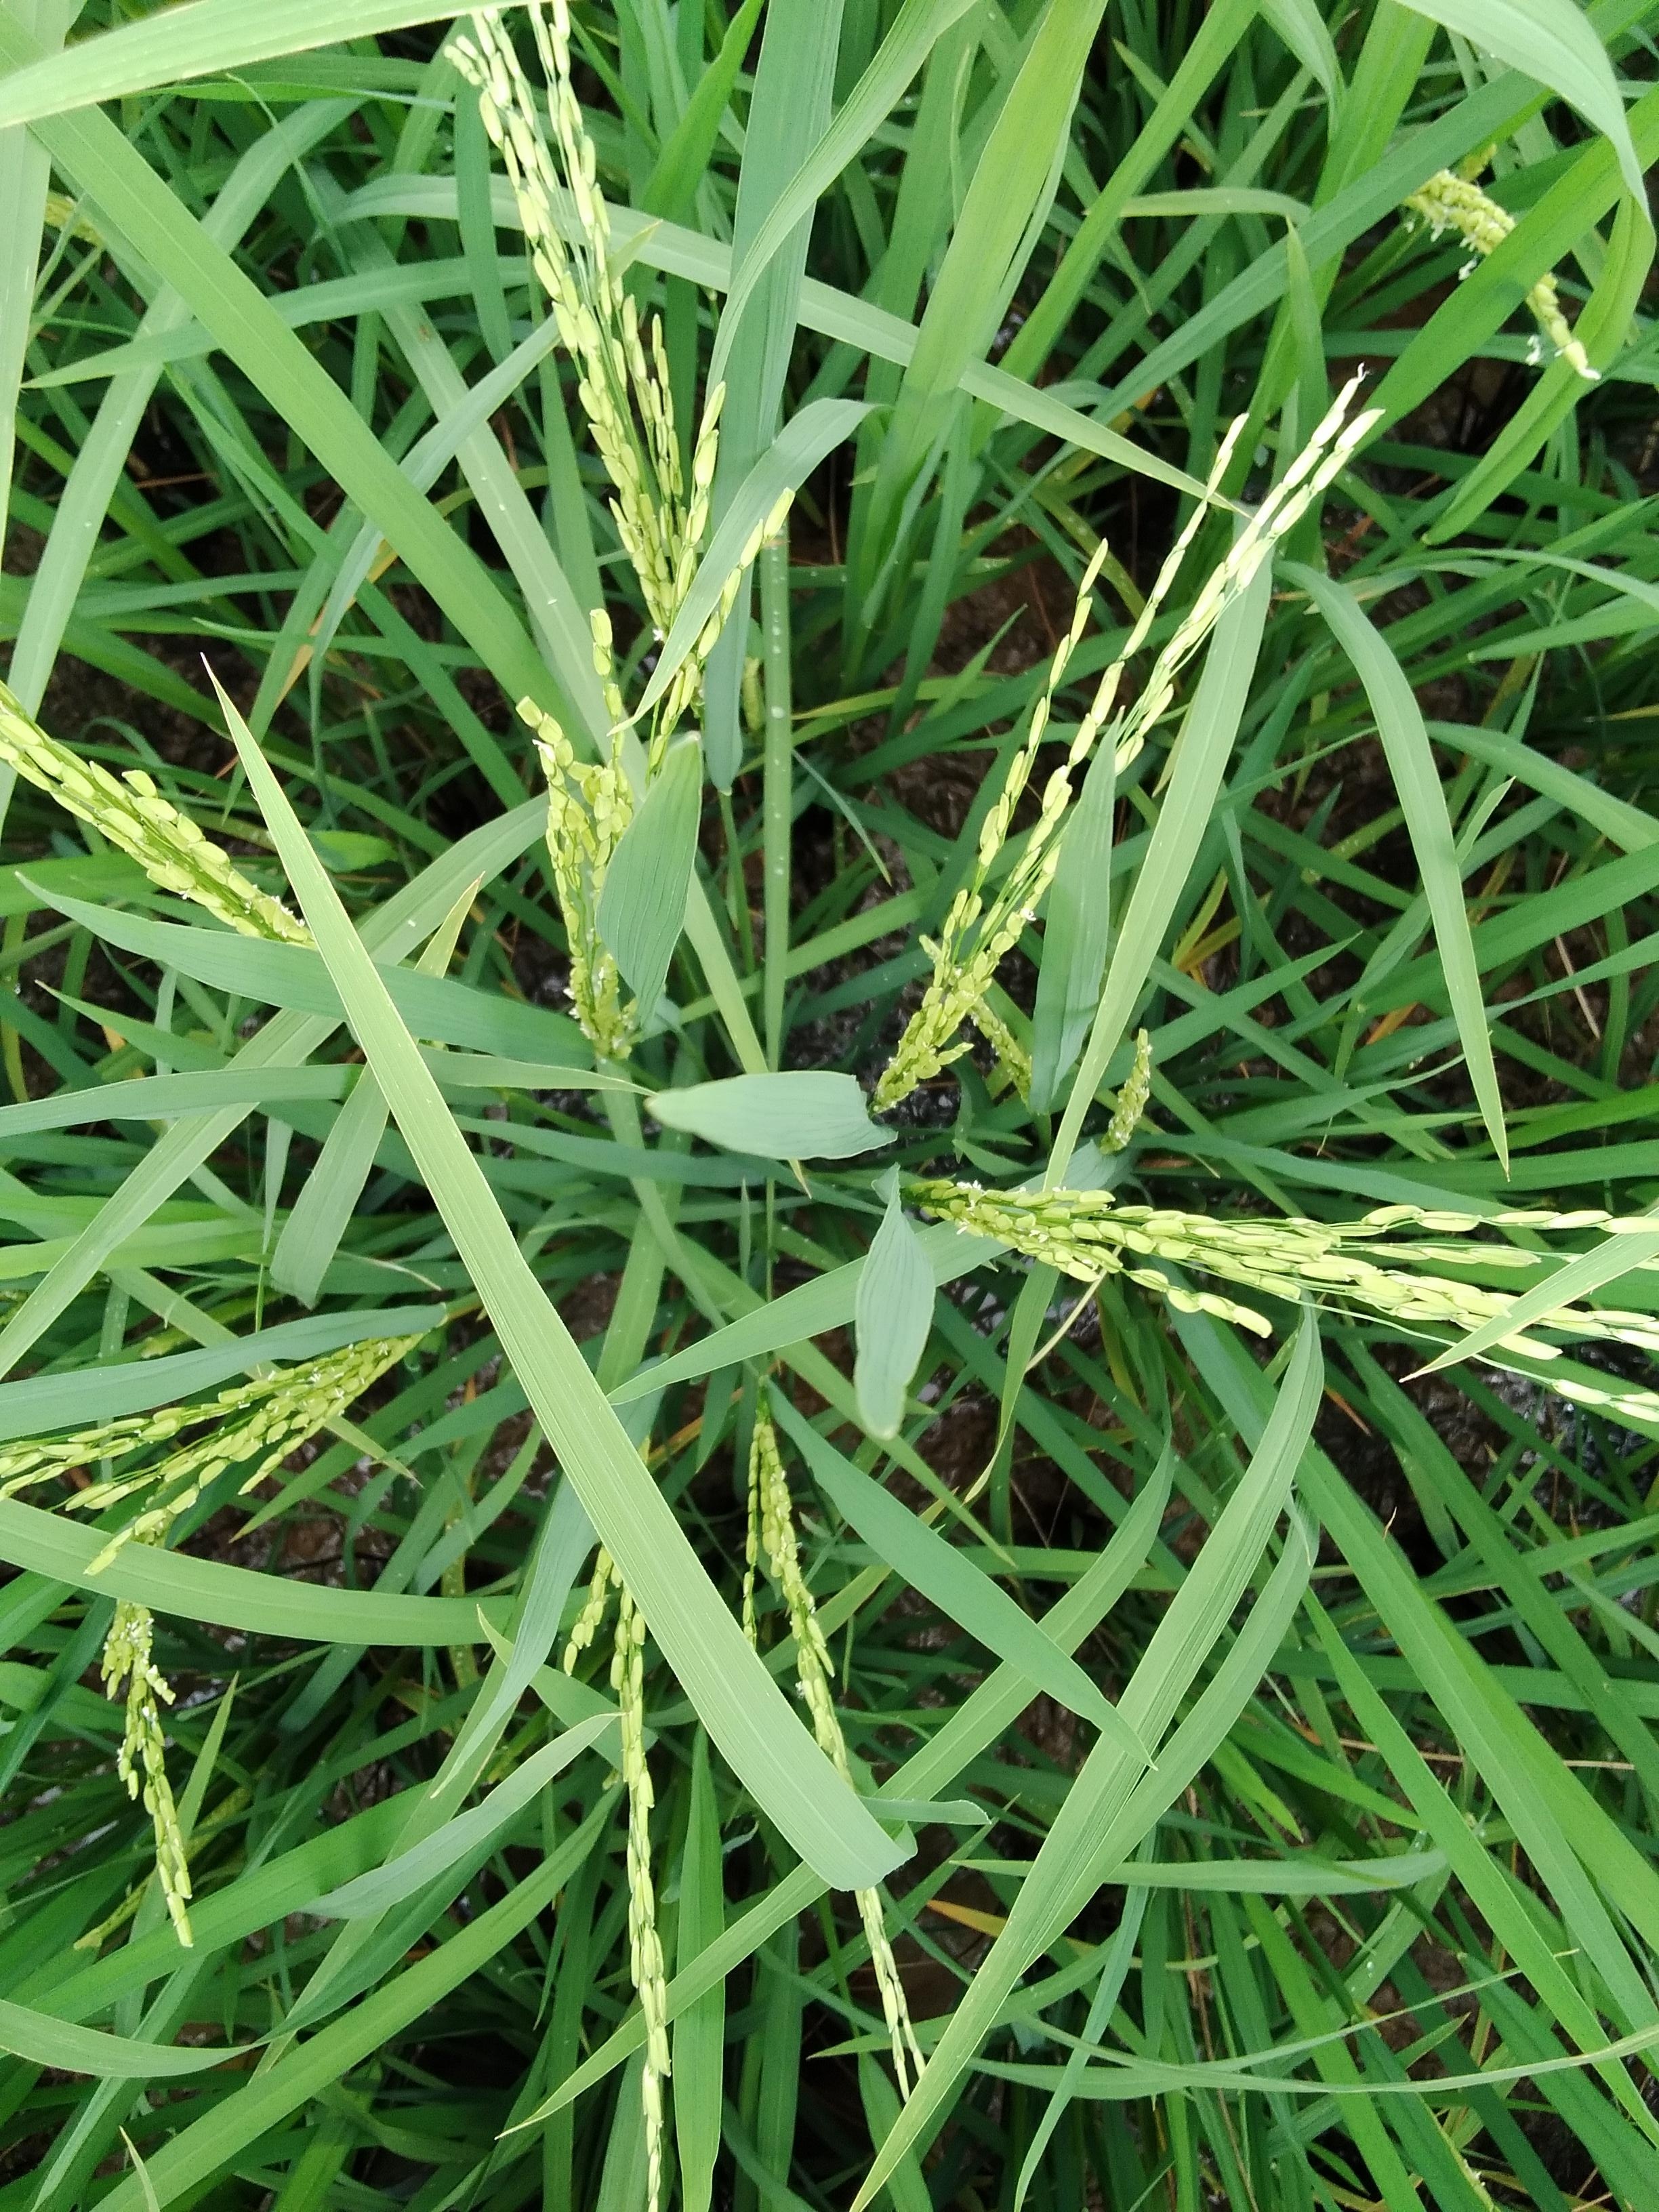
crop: rice
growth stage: flowering
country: Nigeria
